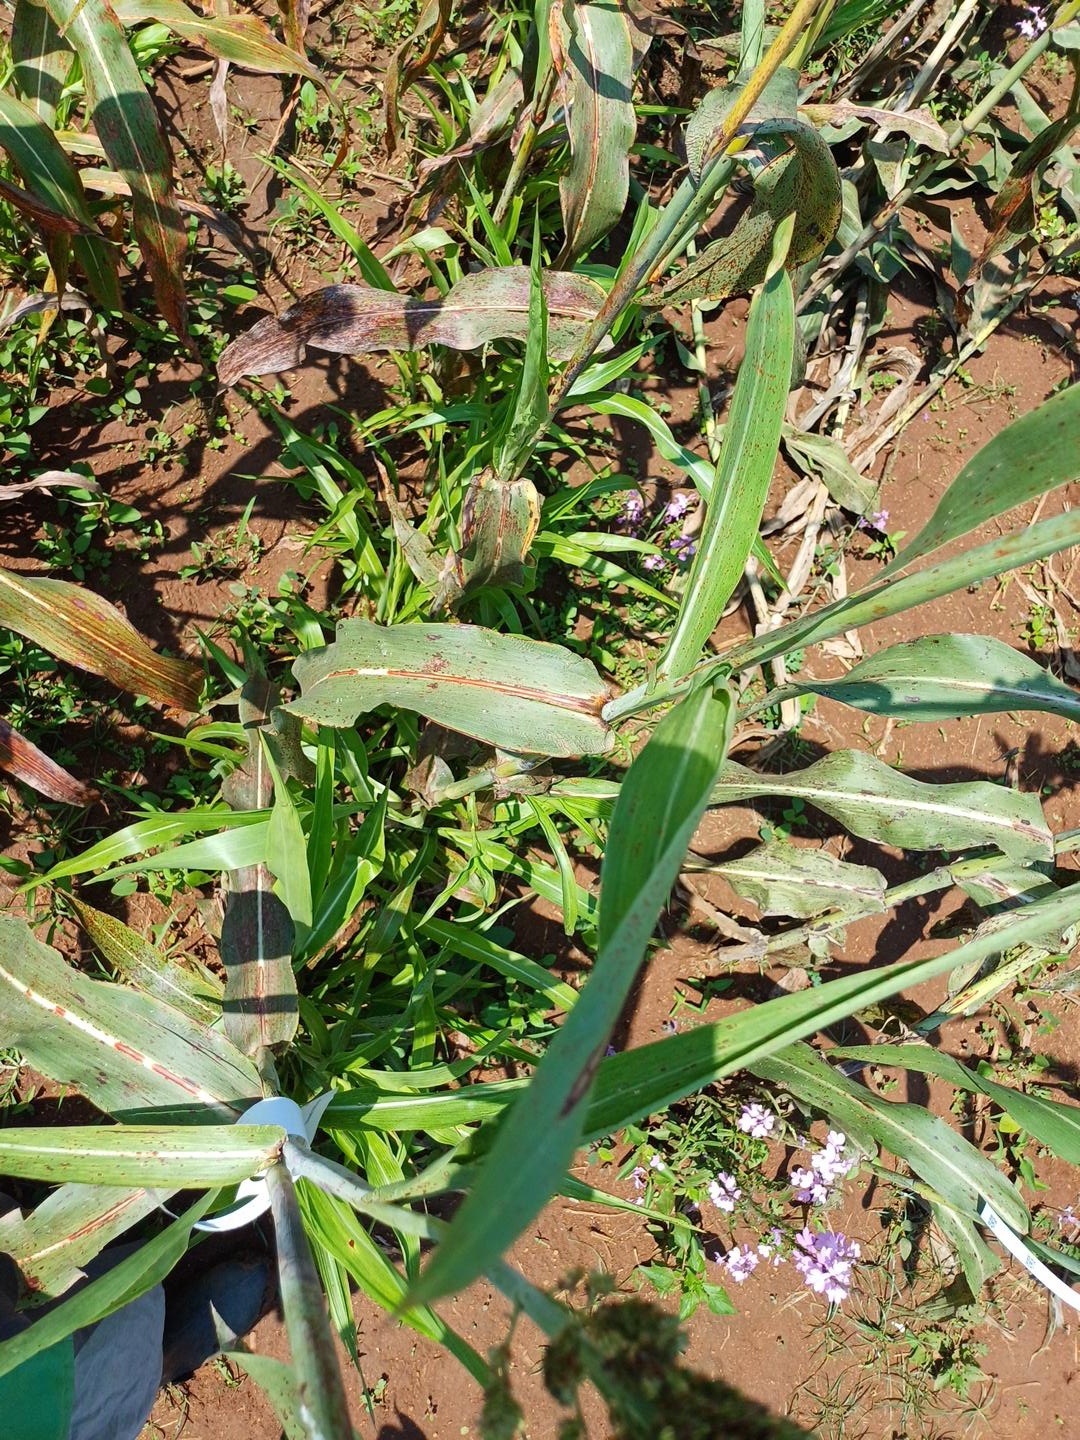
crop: sorghum
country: Kenya
